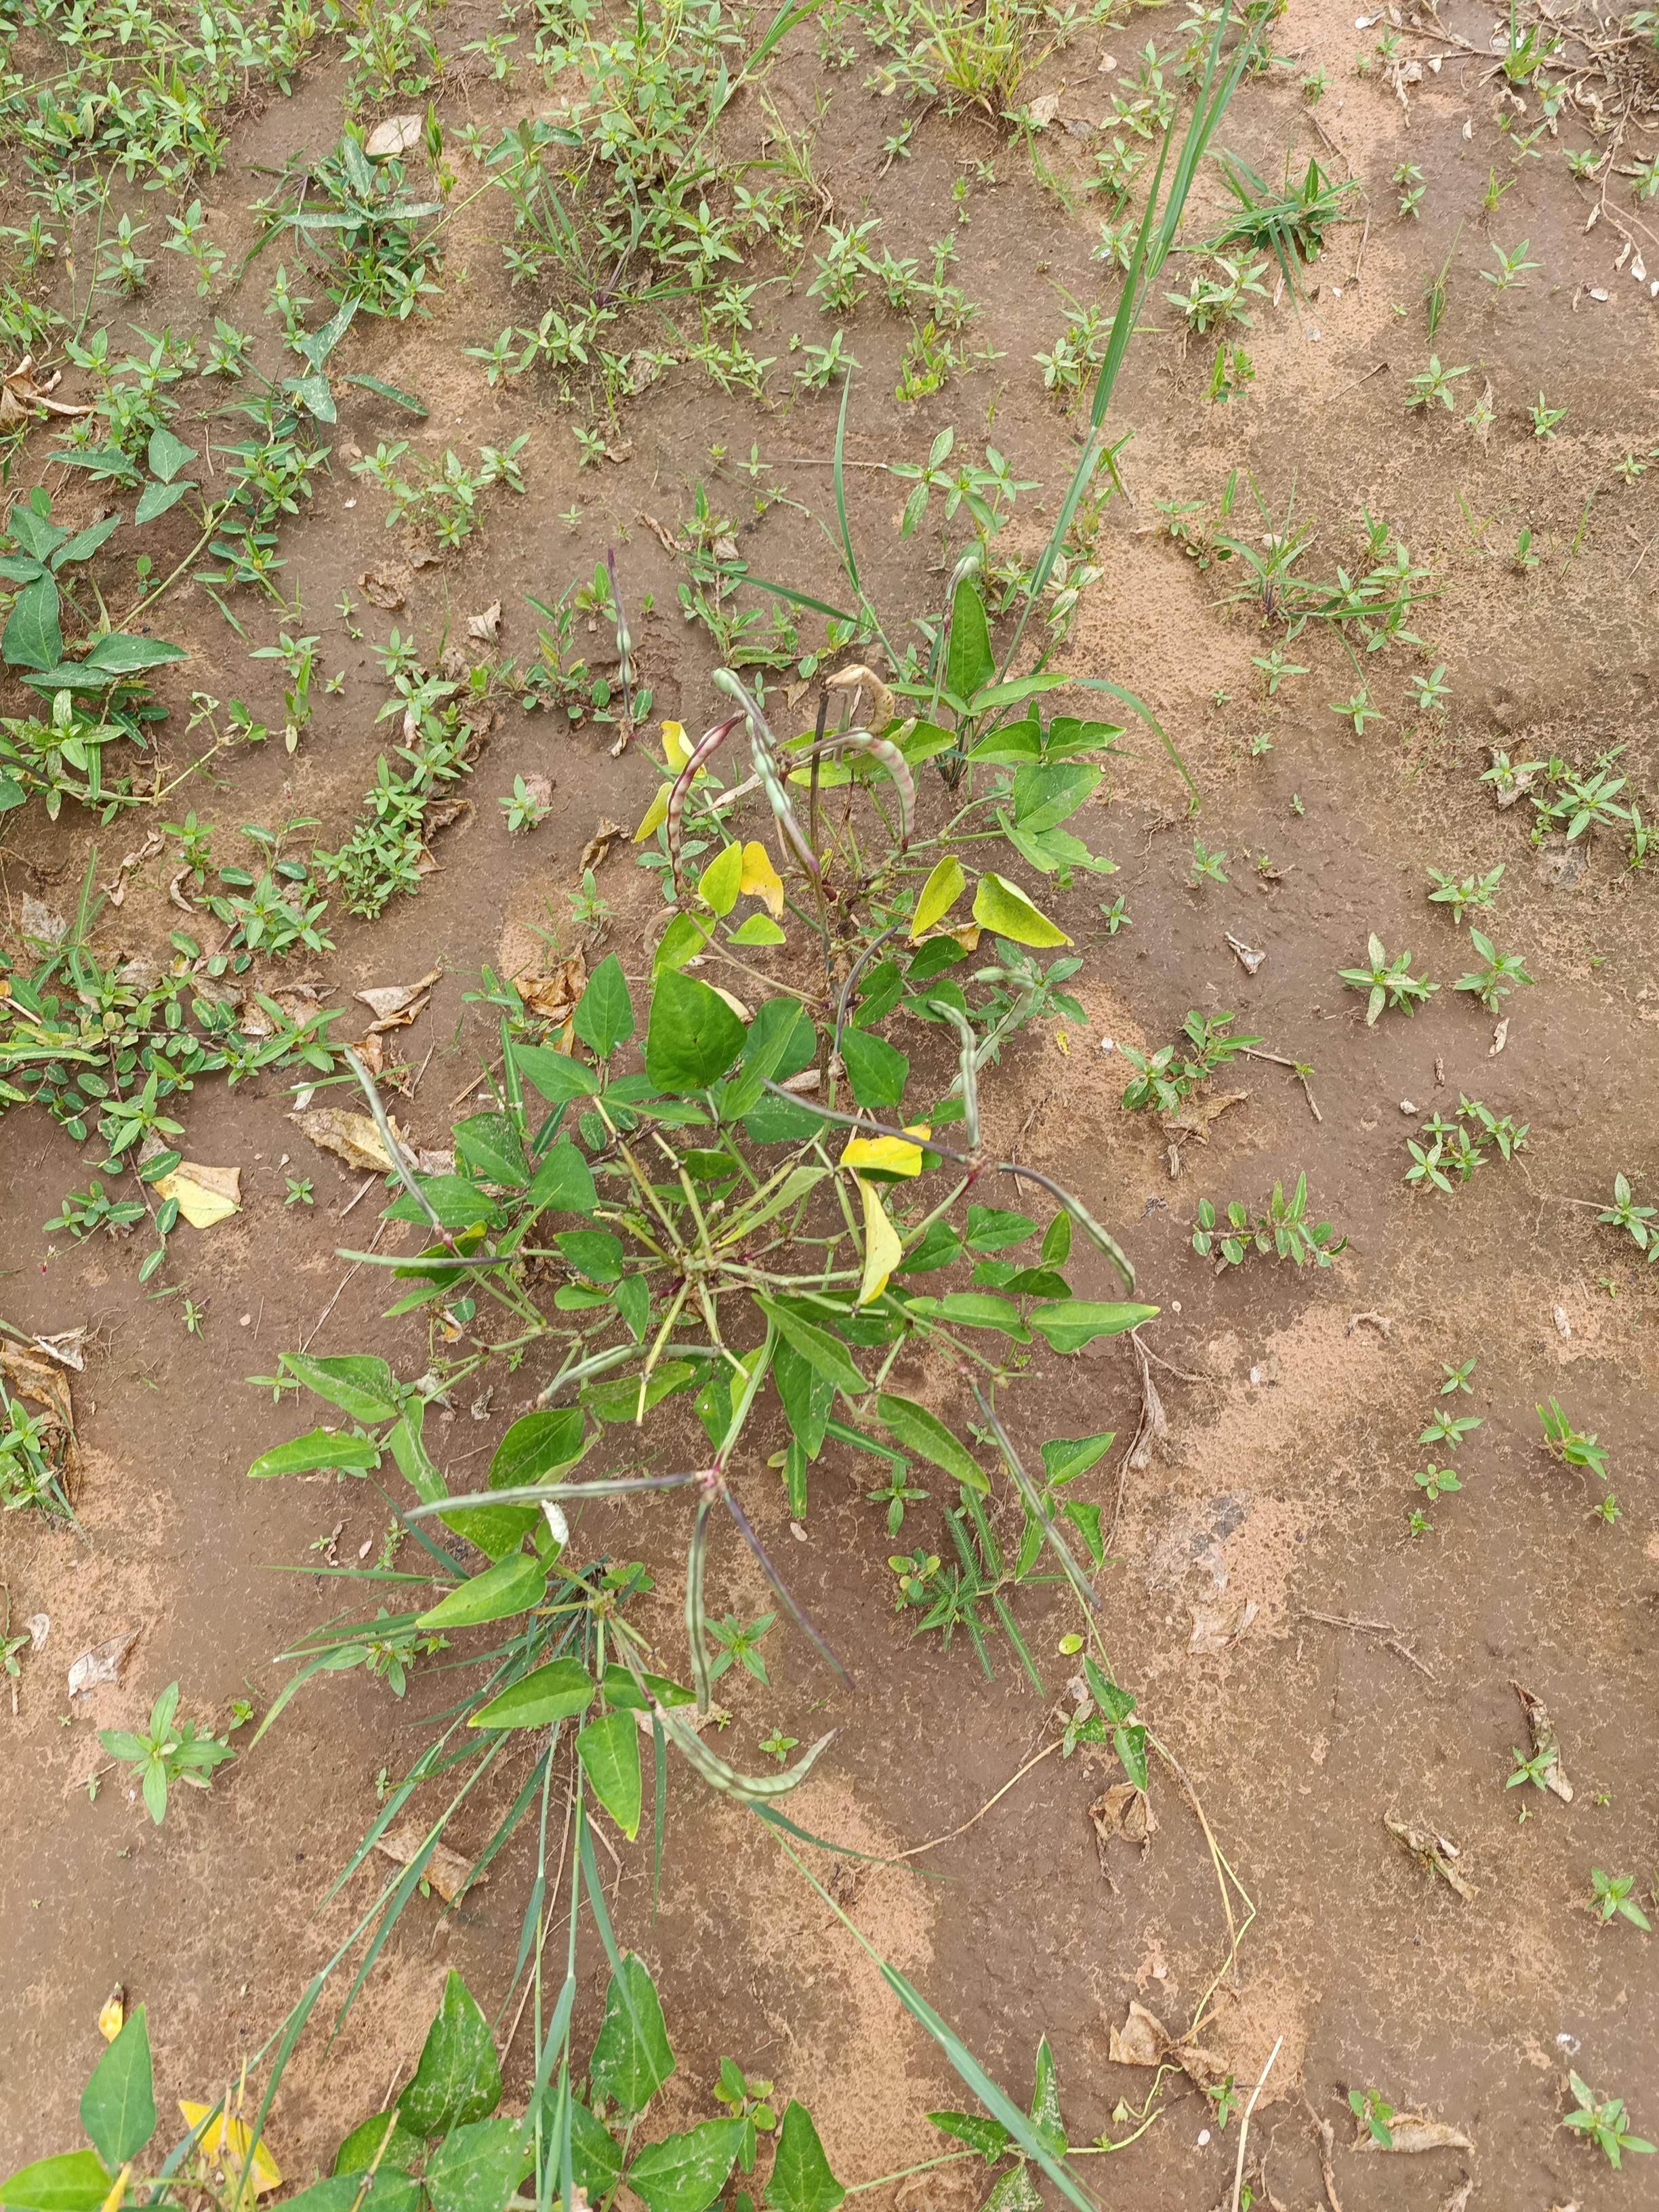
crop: cowpea
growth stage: maturity
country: Nigeria
